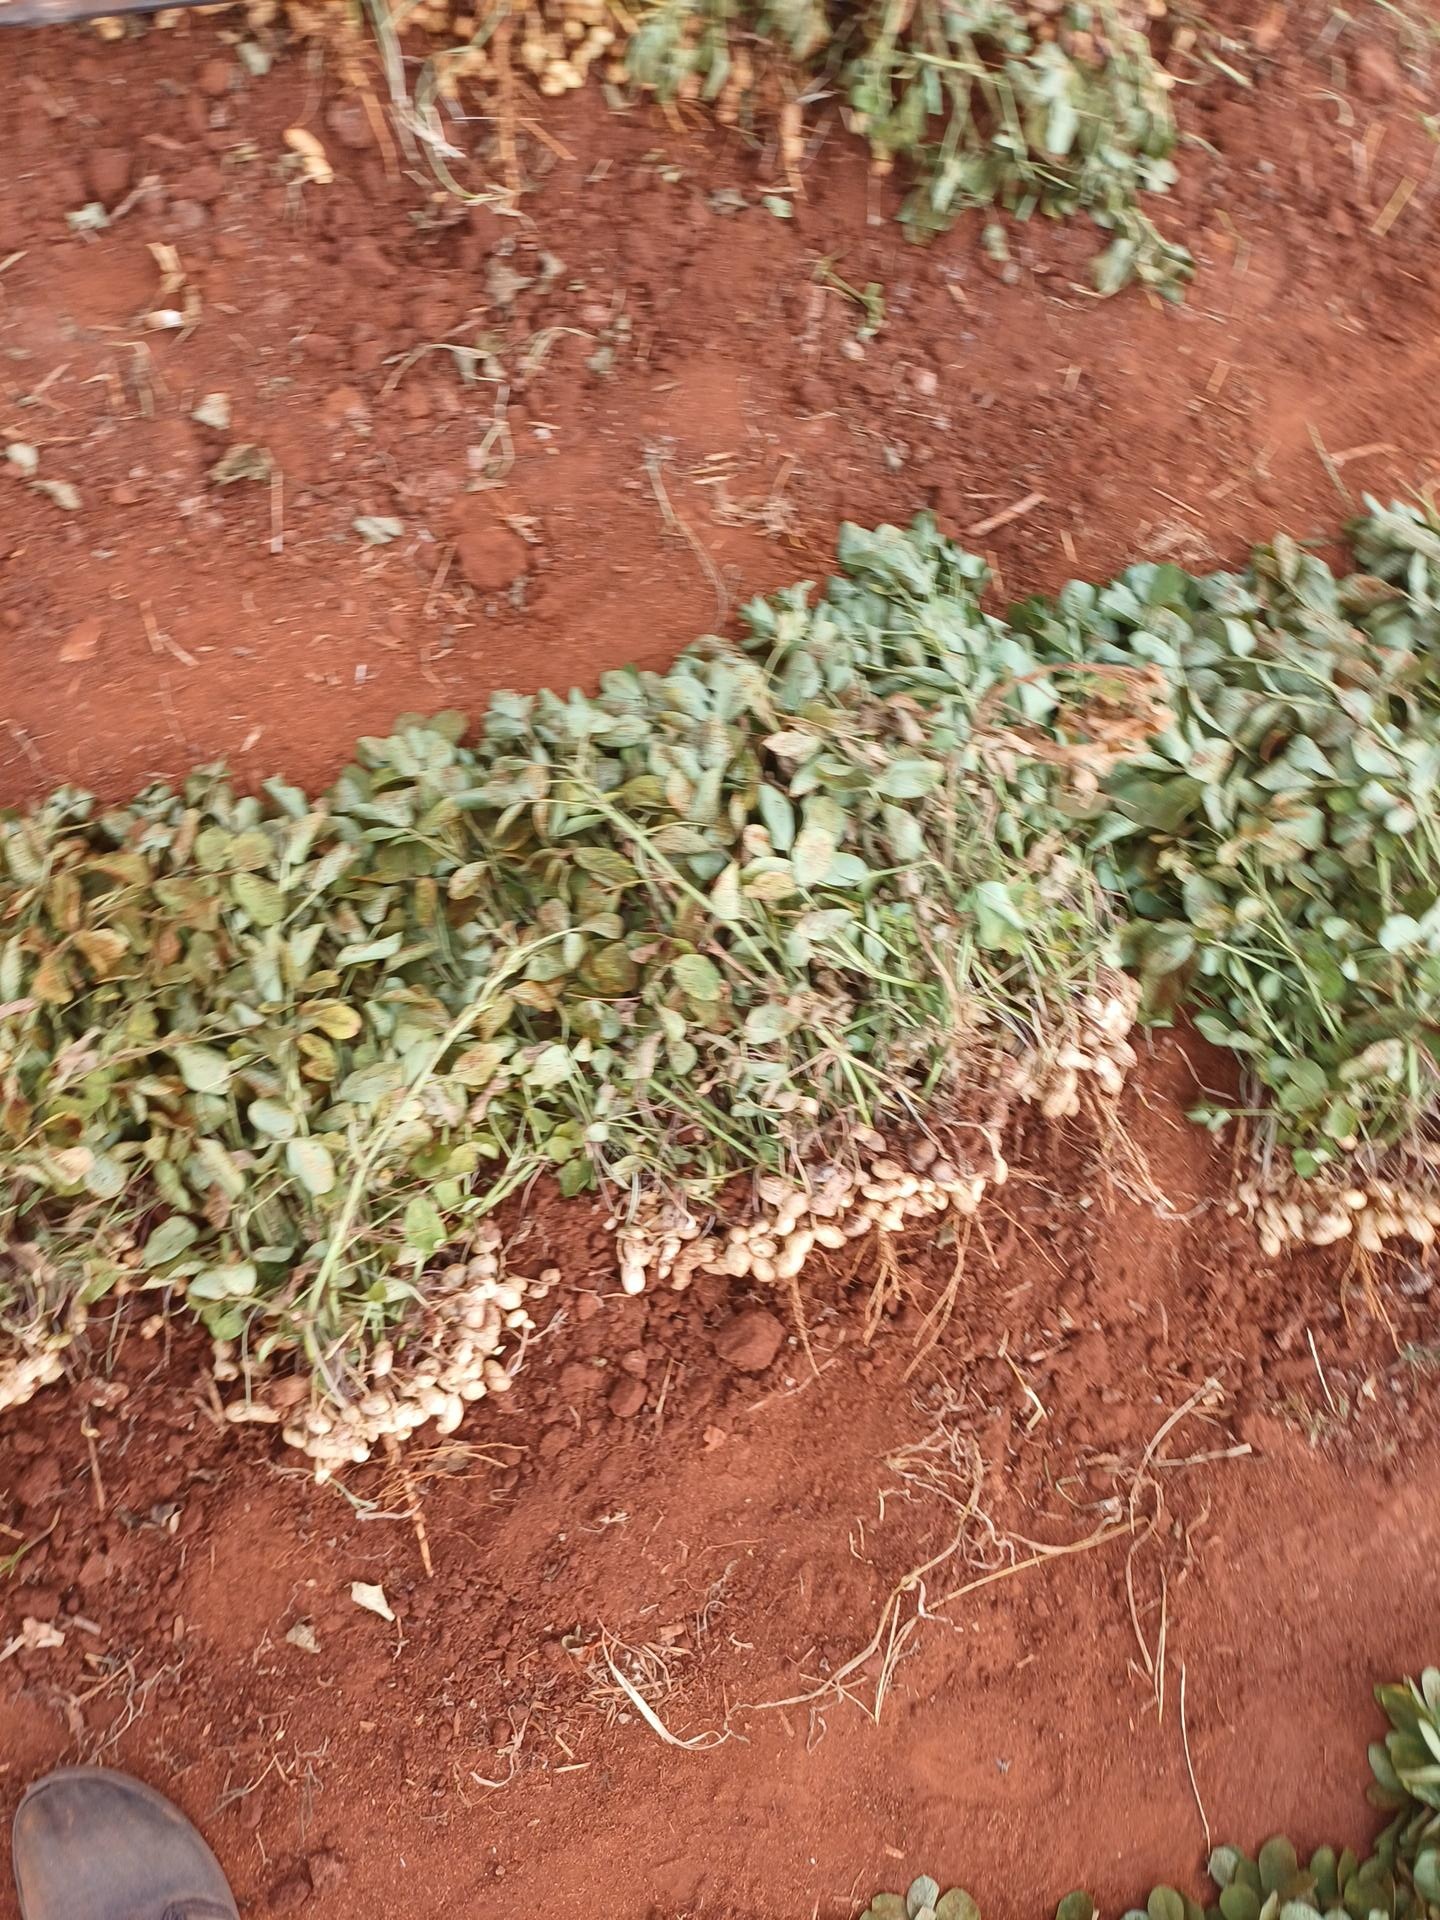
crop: groundnut
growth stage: harvest
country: Kenya
